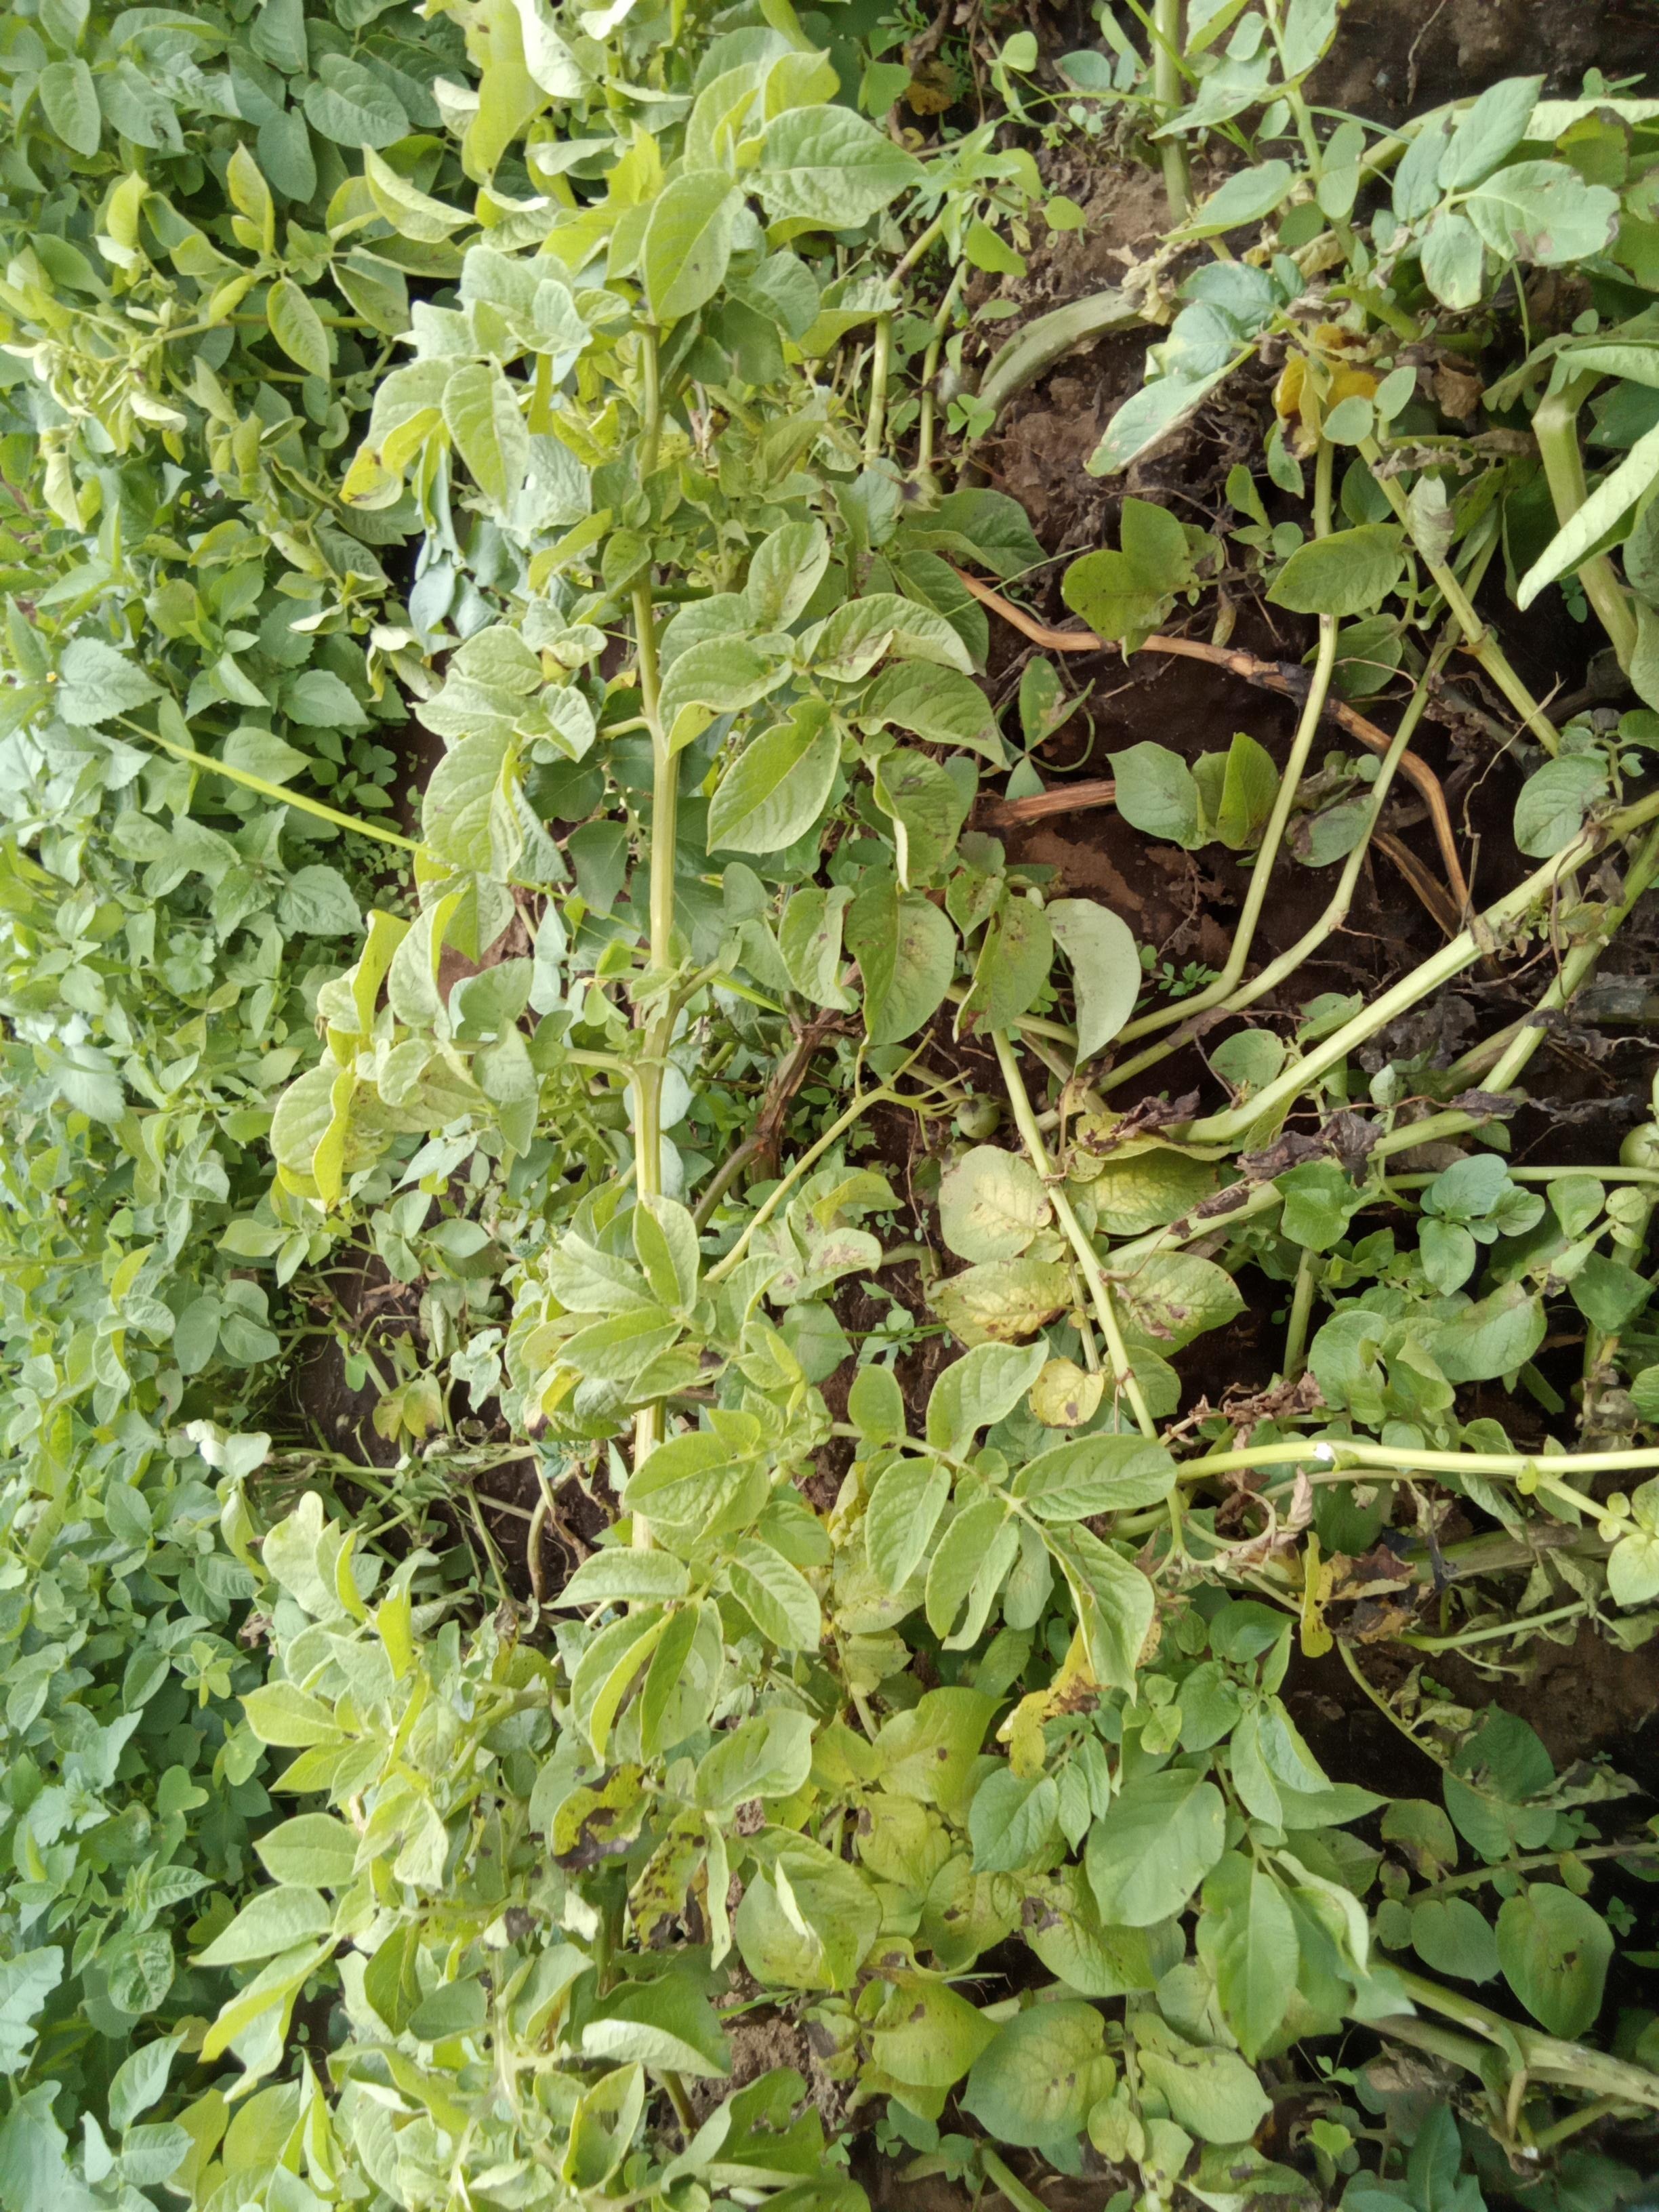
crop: potato
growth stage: vegetative
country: Kenya
